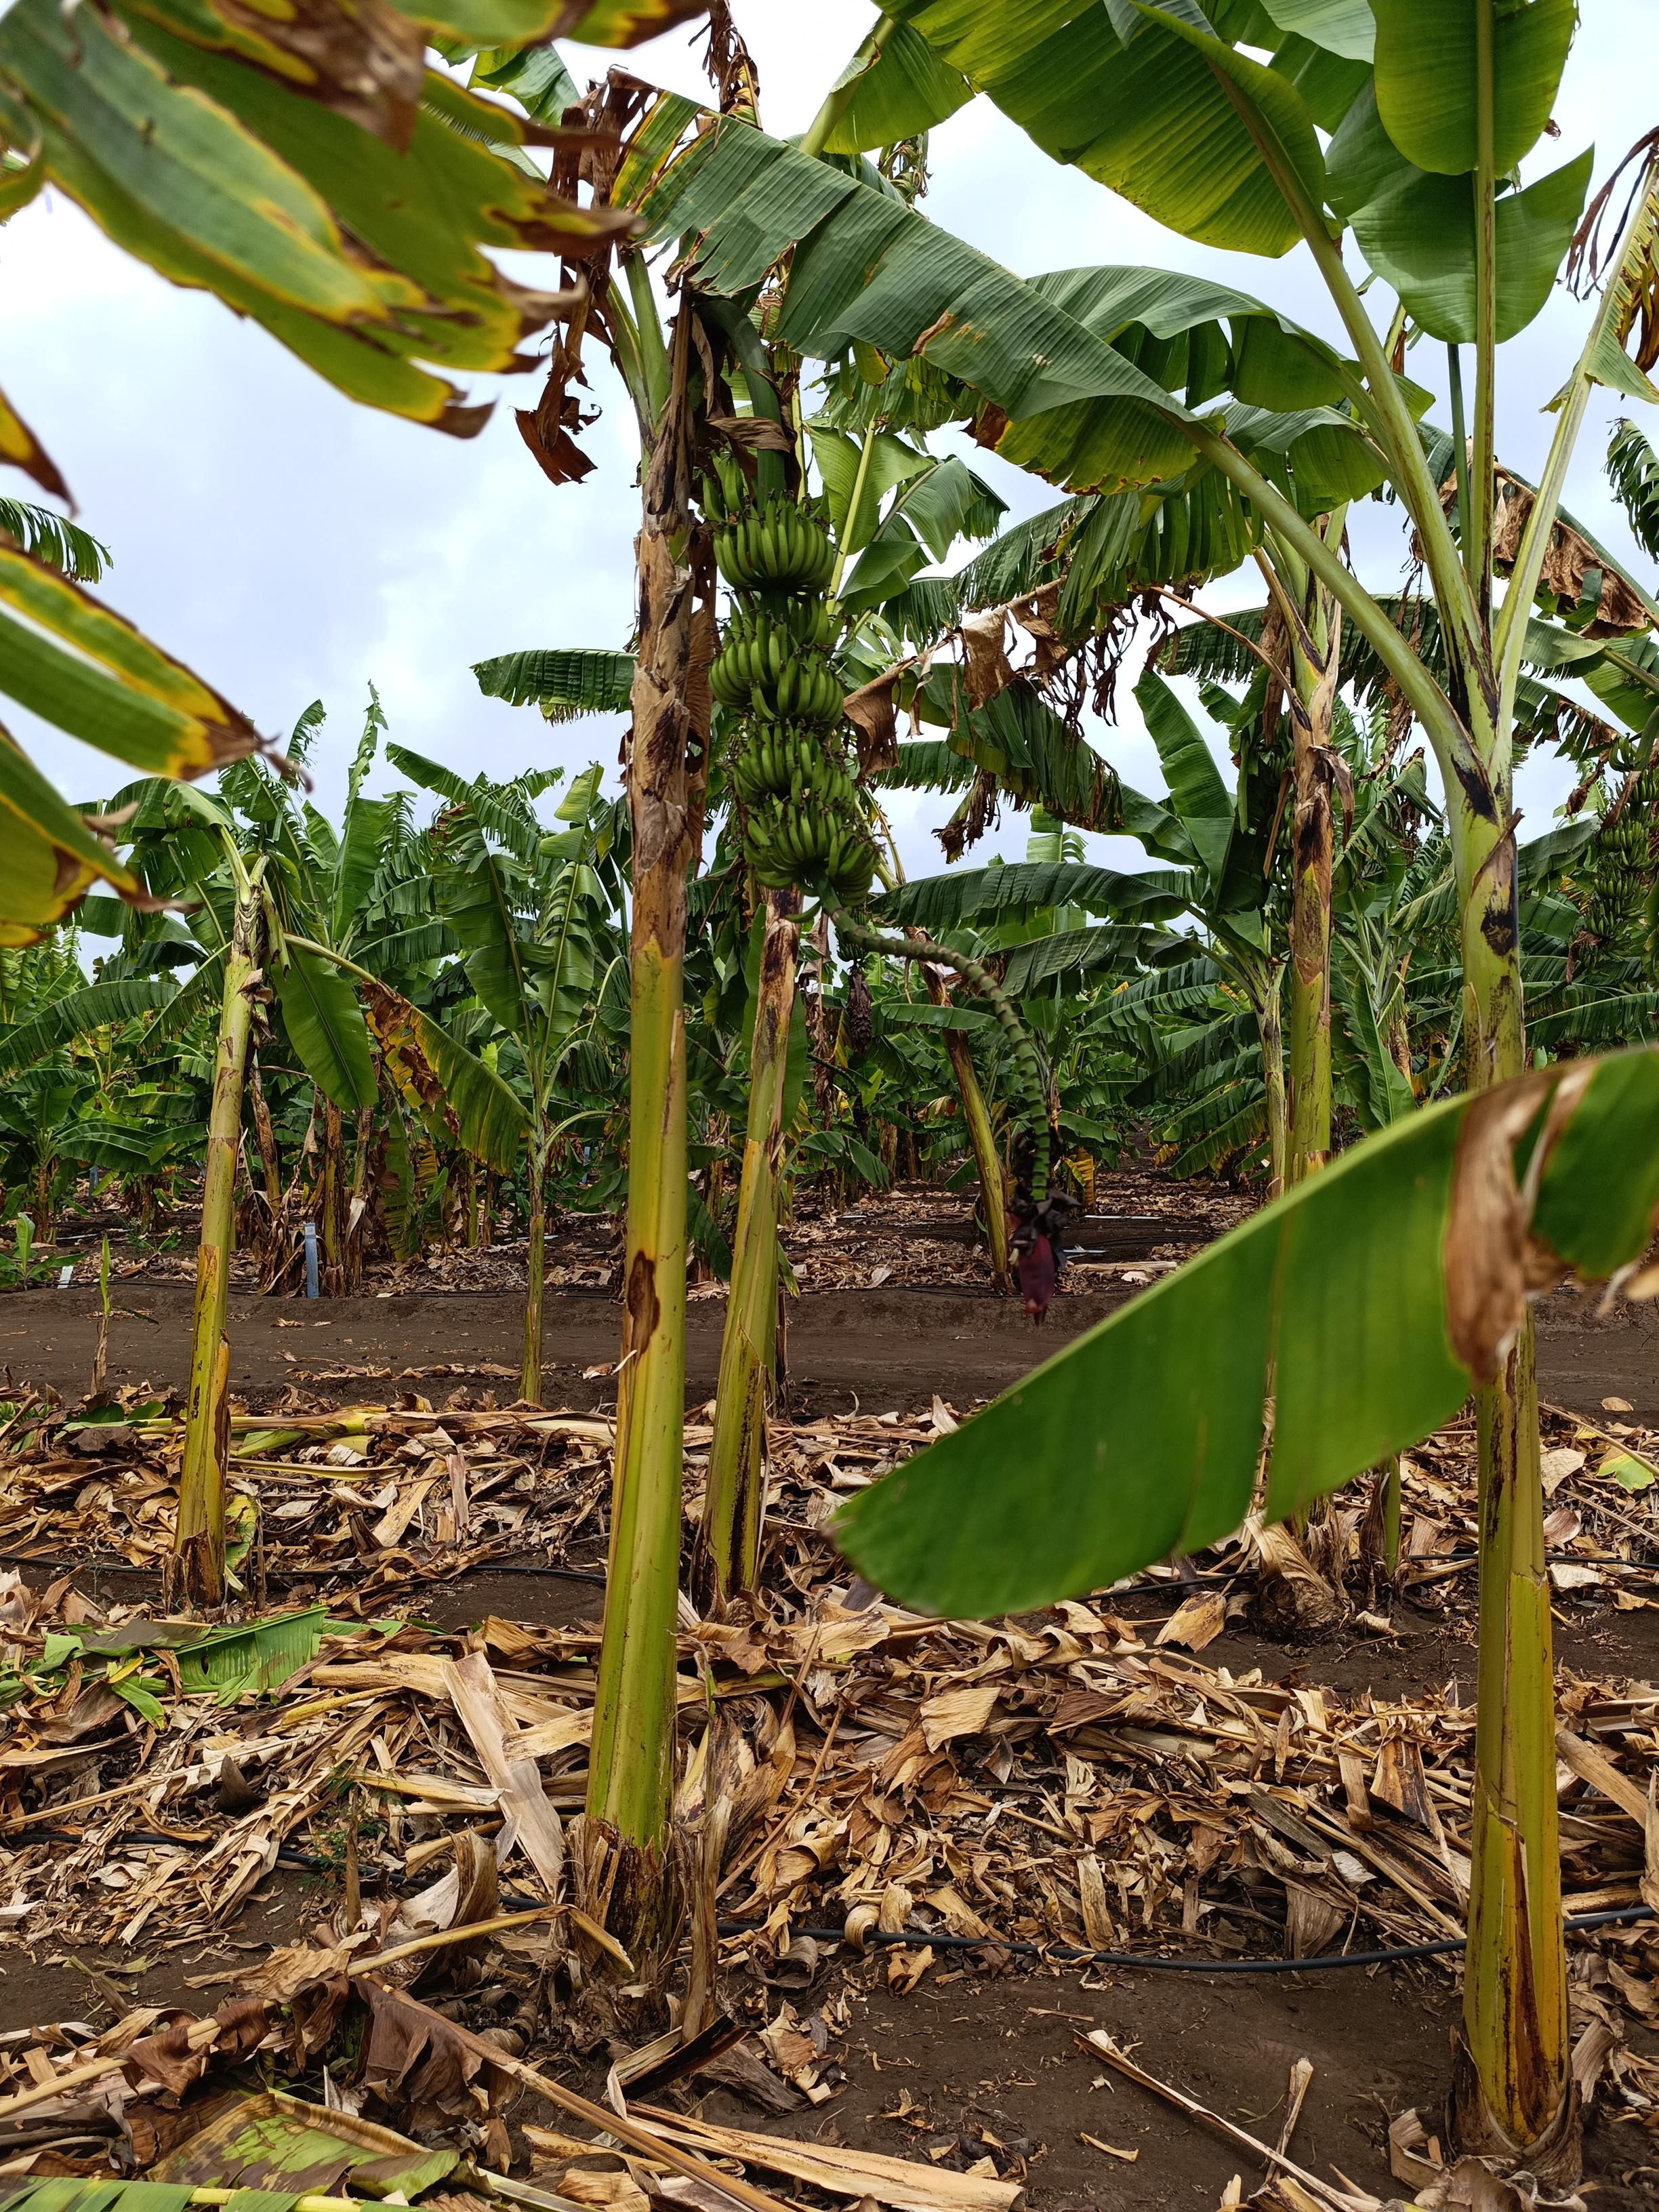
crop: banana
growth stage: development fruit
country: Tanzania
